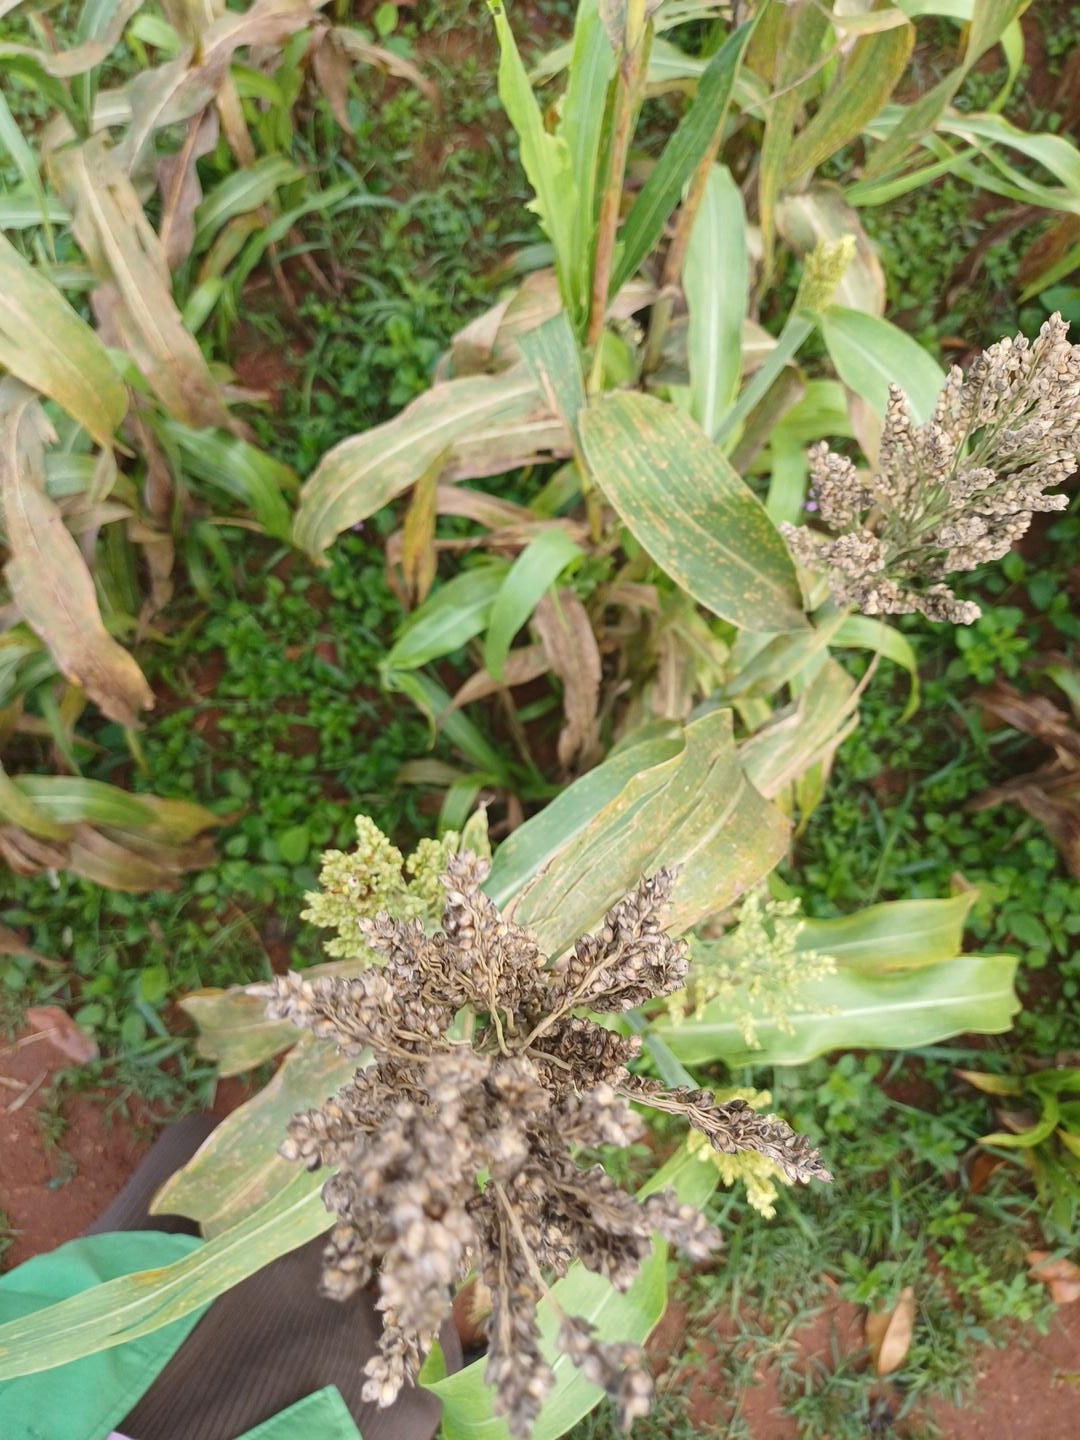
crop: sorghum
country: Kenya
